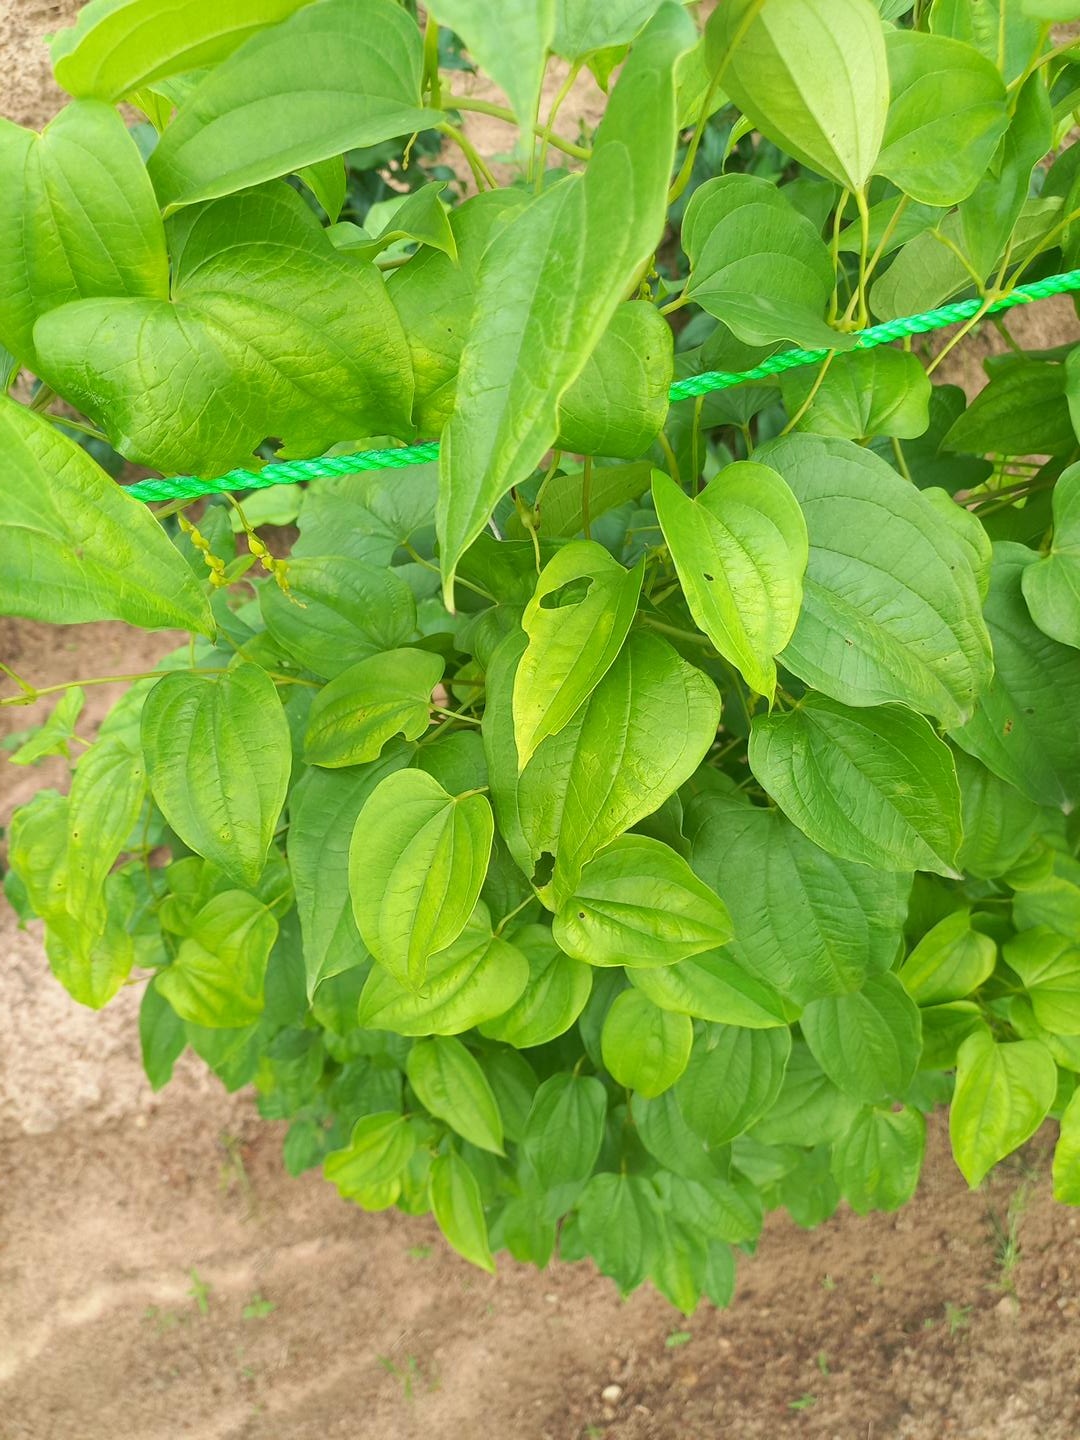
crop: yam
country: Nigeria
